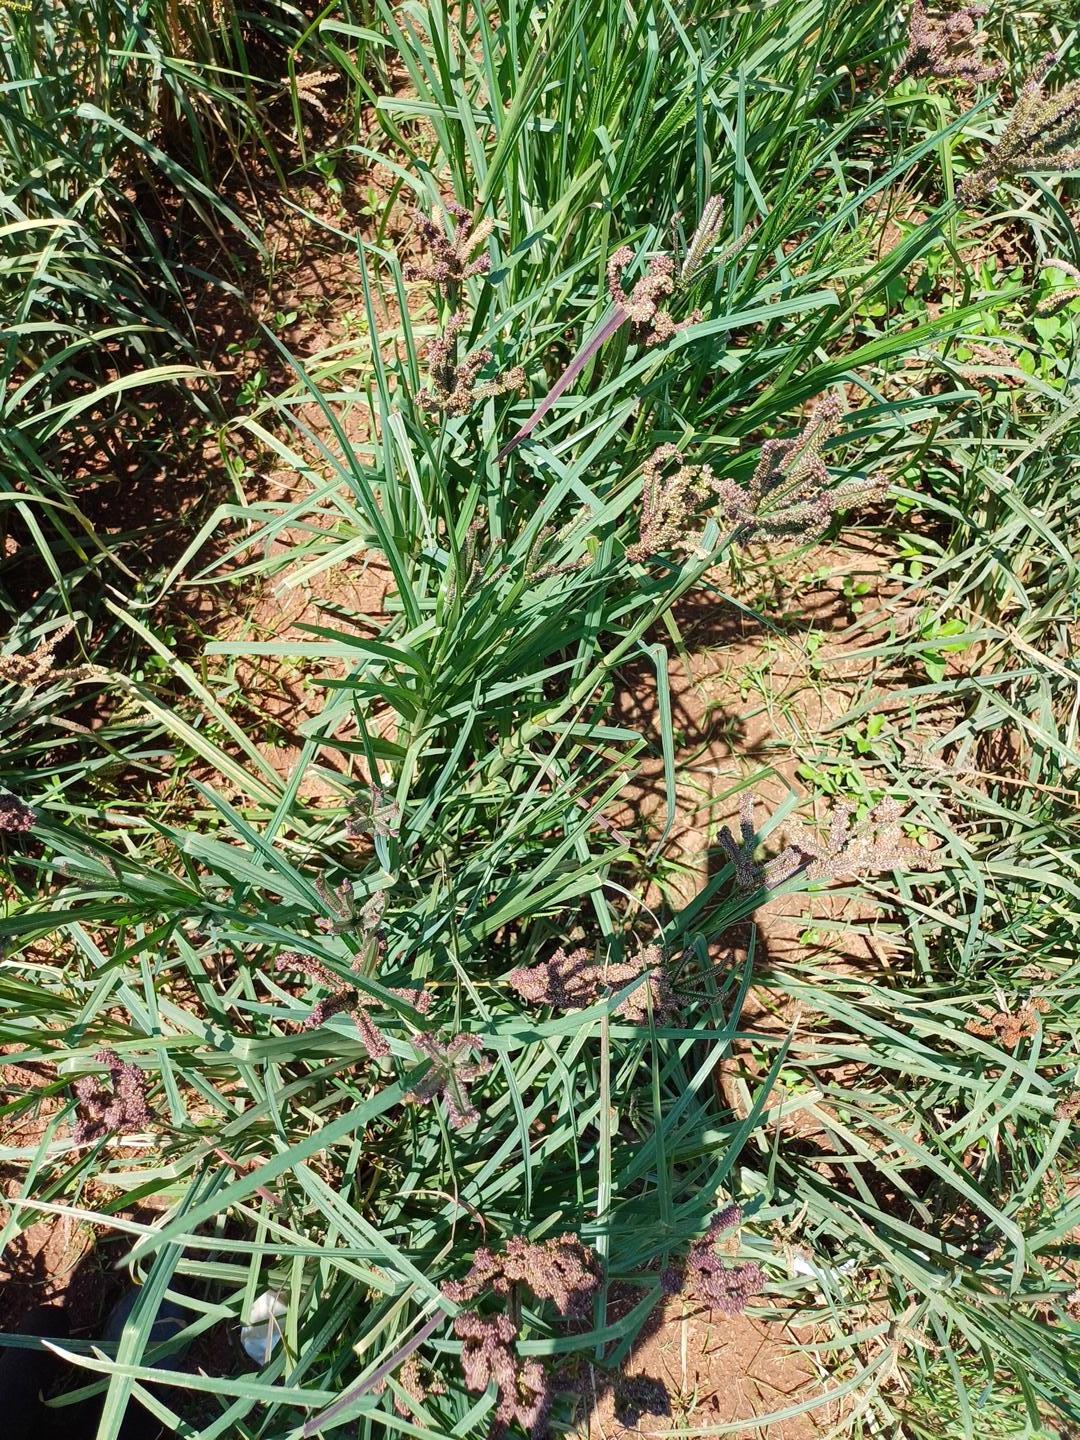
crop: finger millet
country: Kenya
